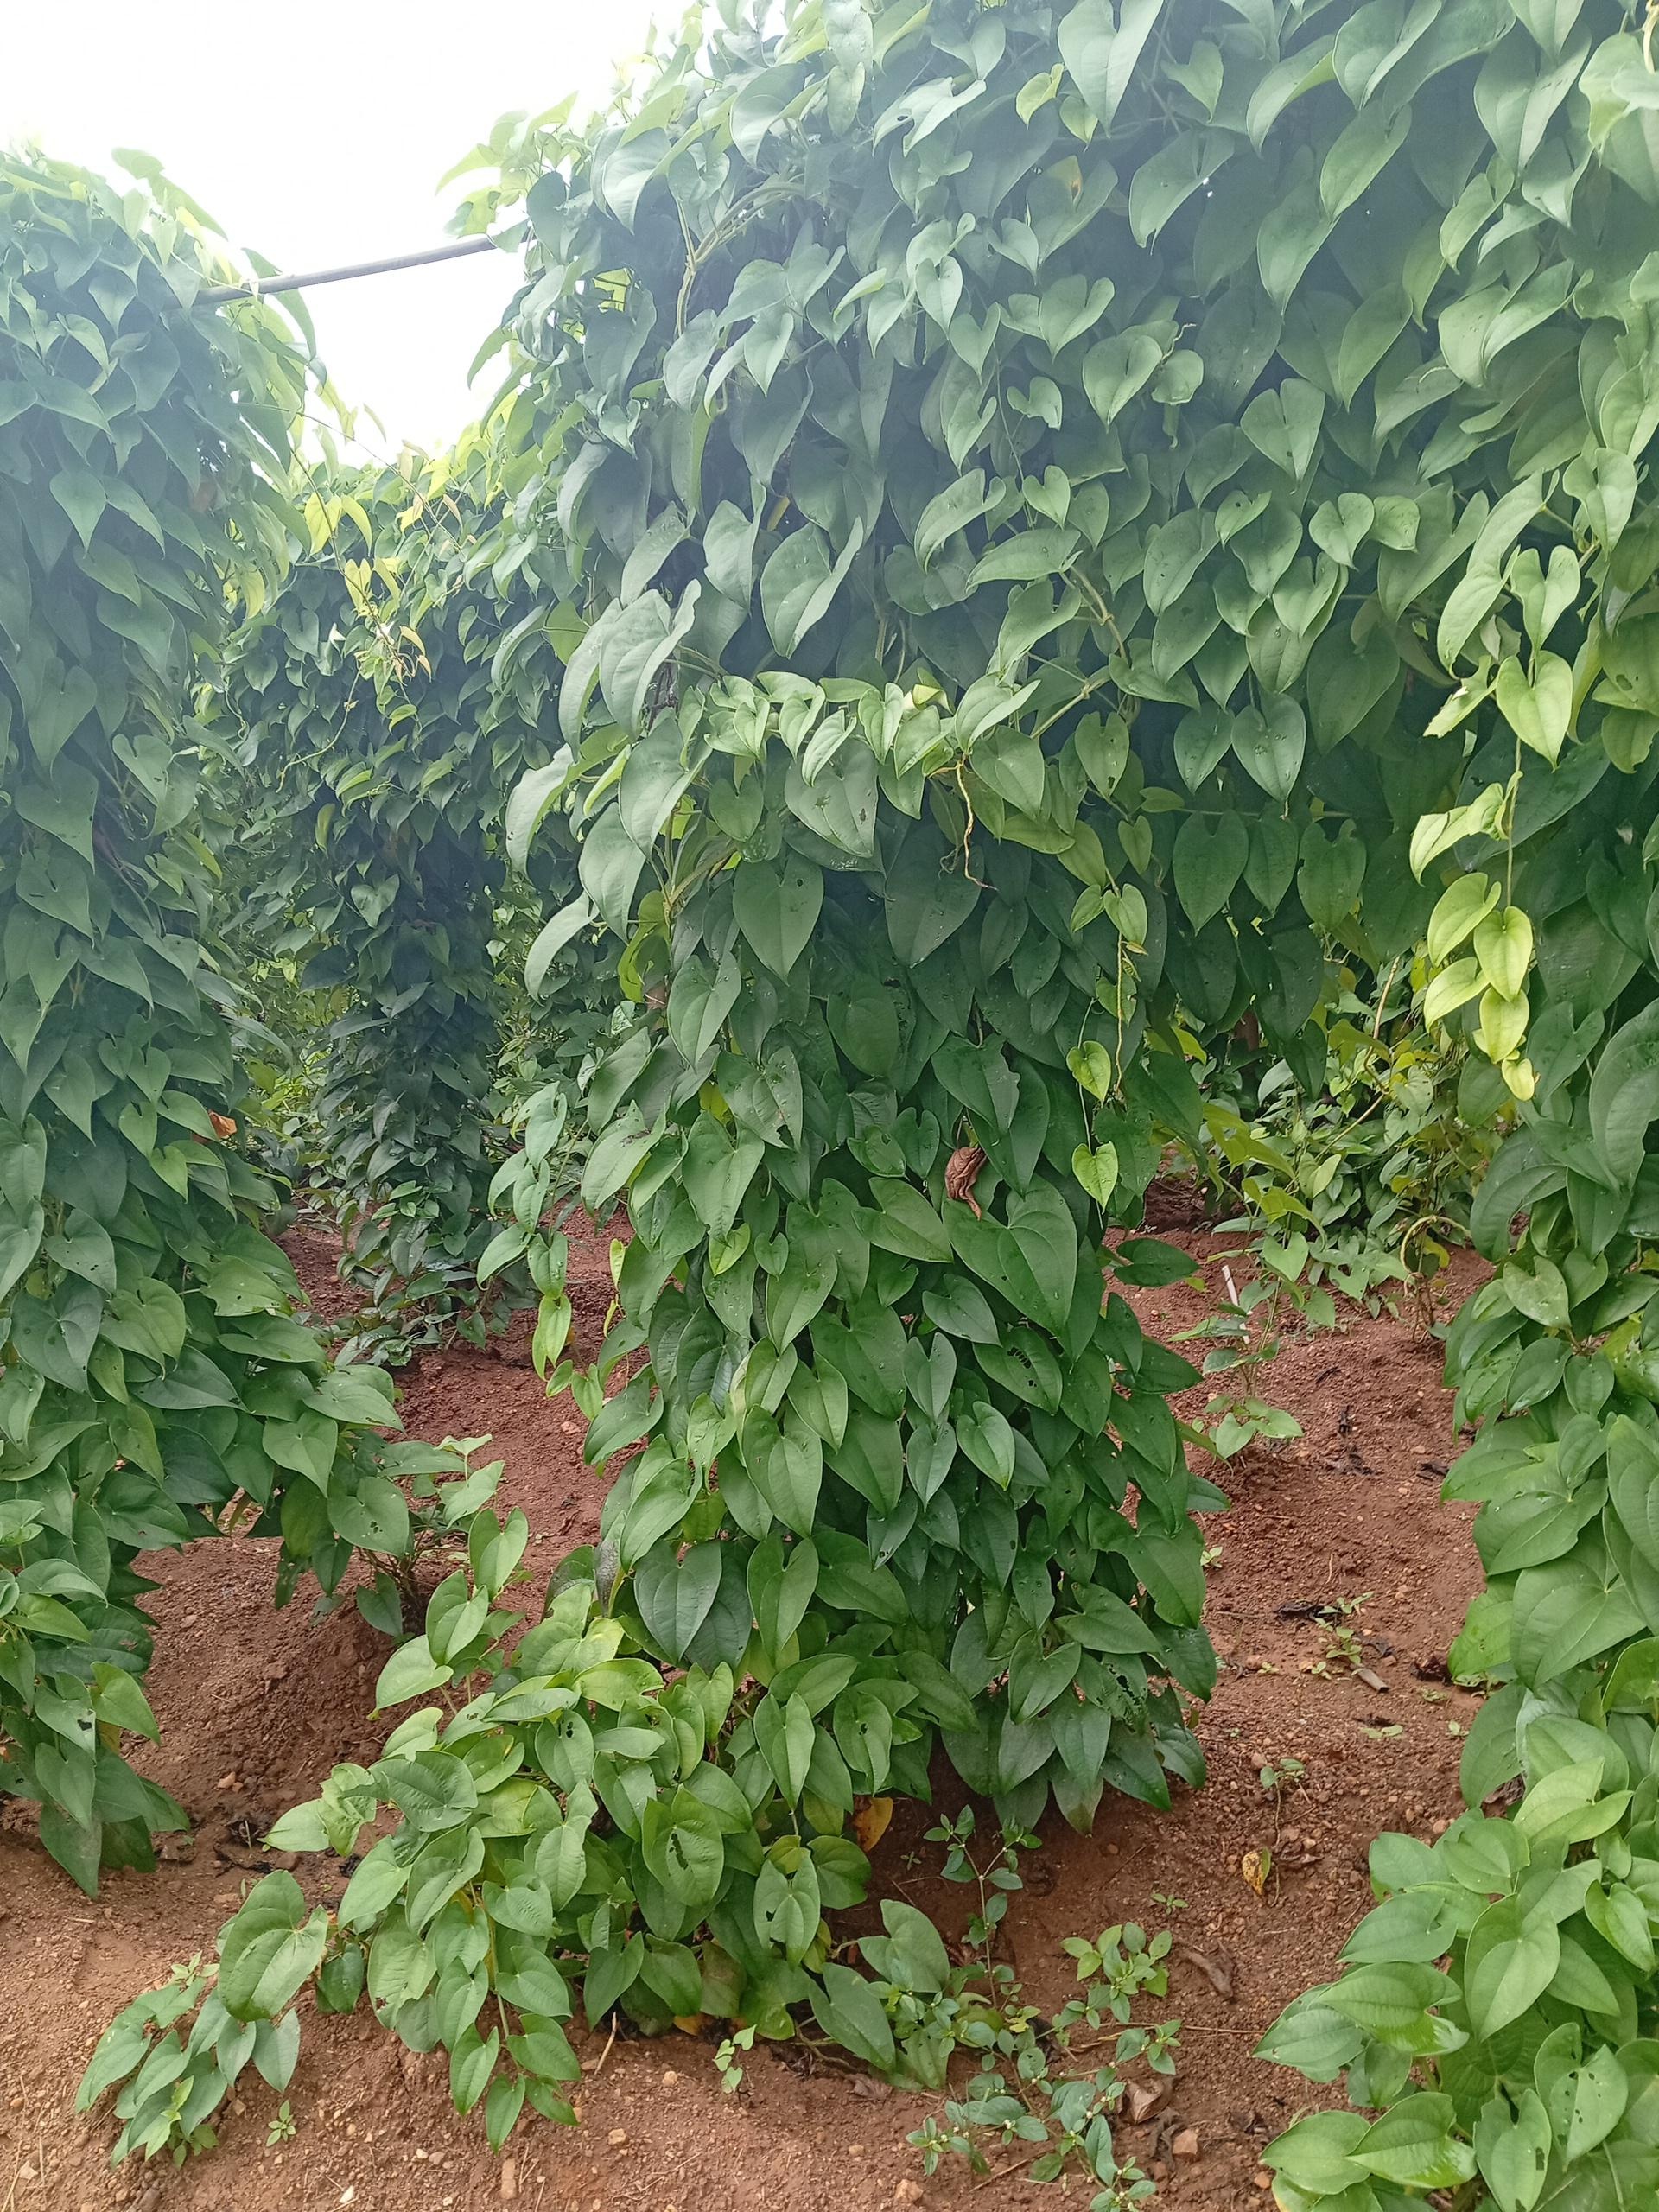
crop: yam
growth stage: vegetative
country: Nigeria
